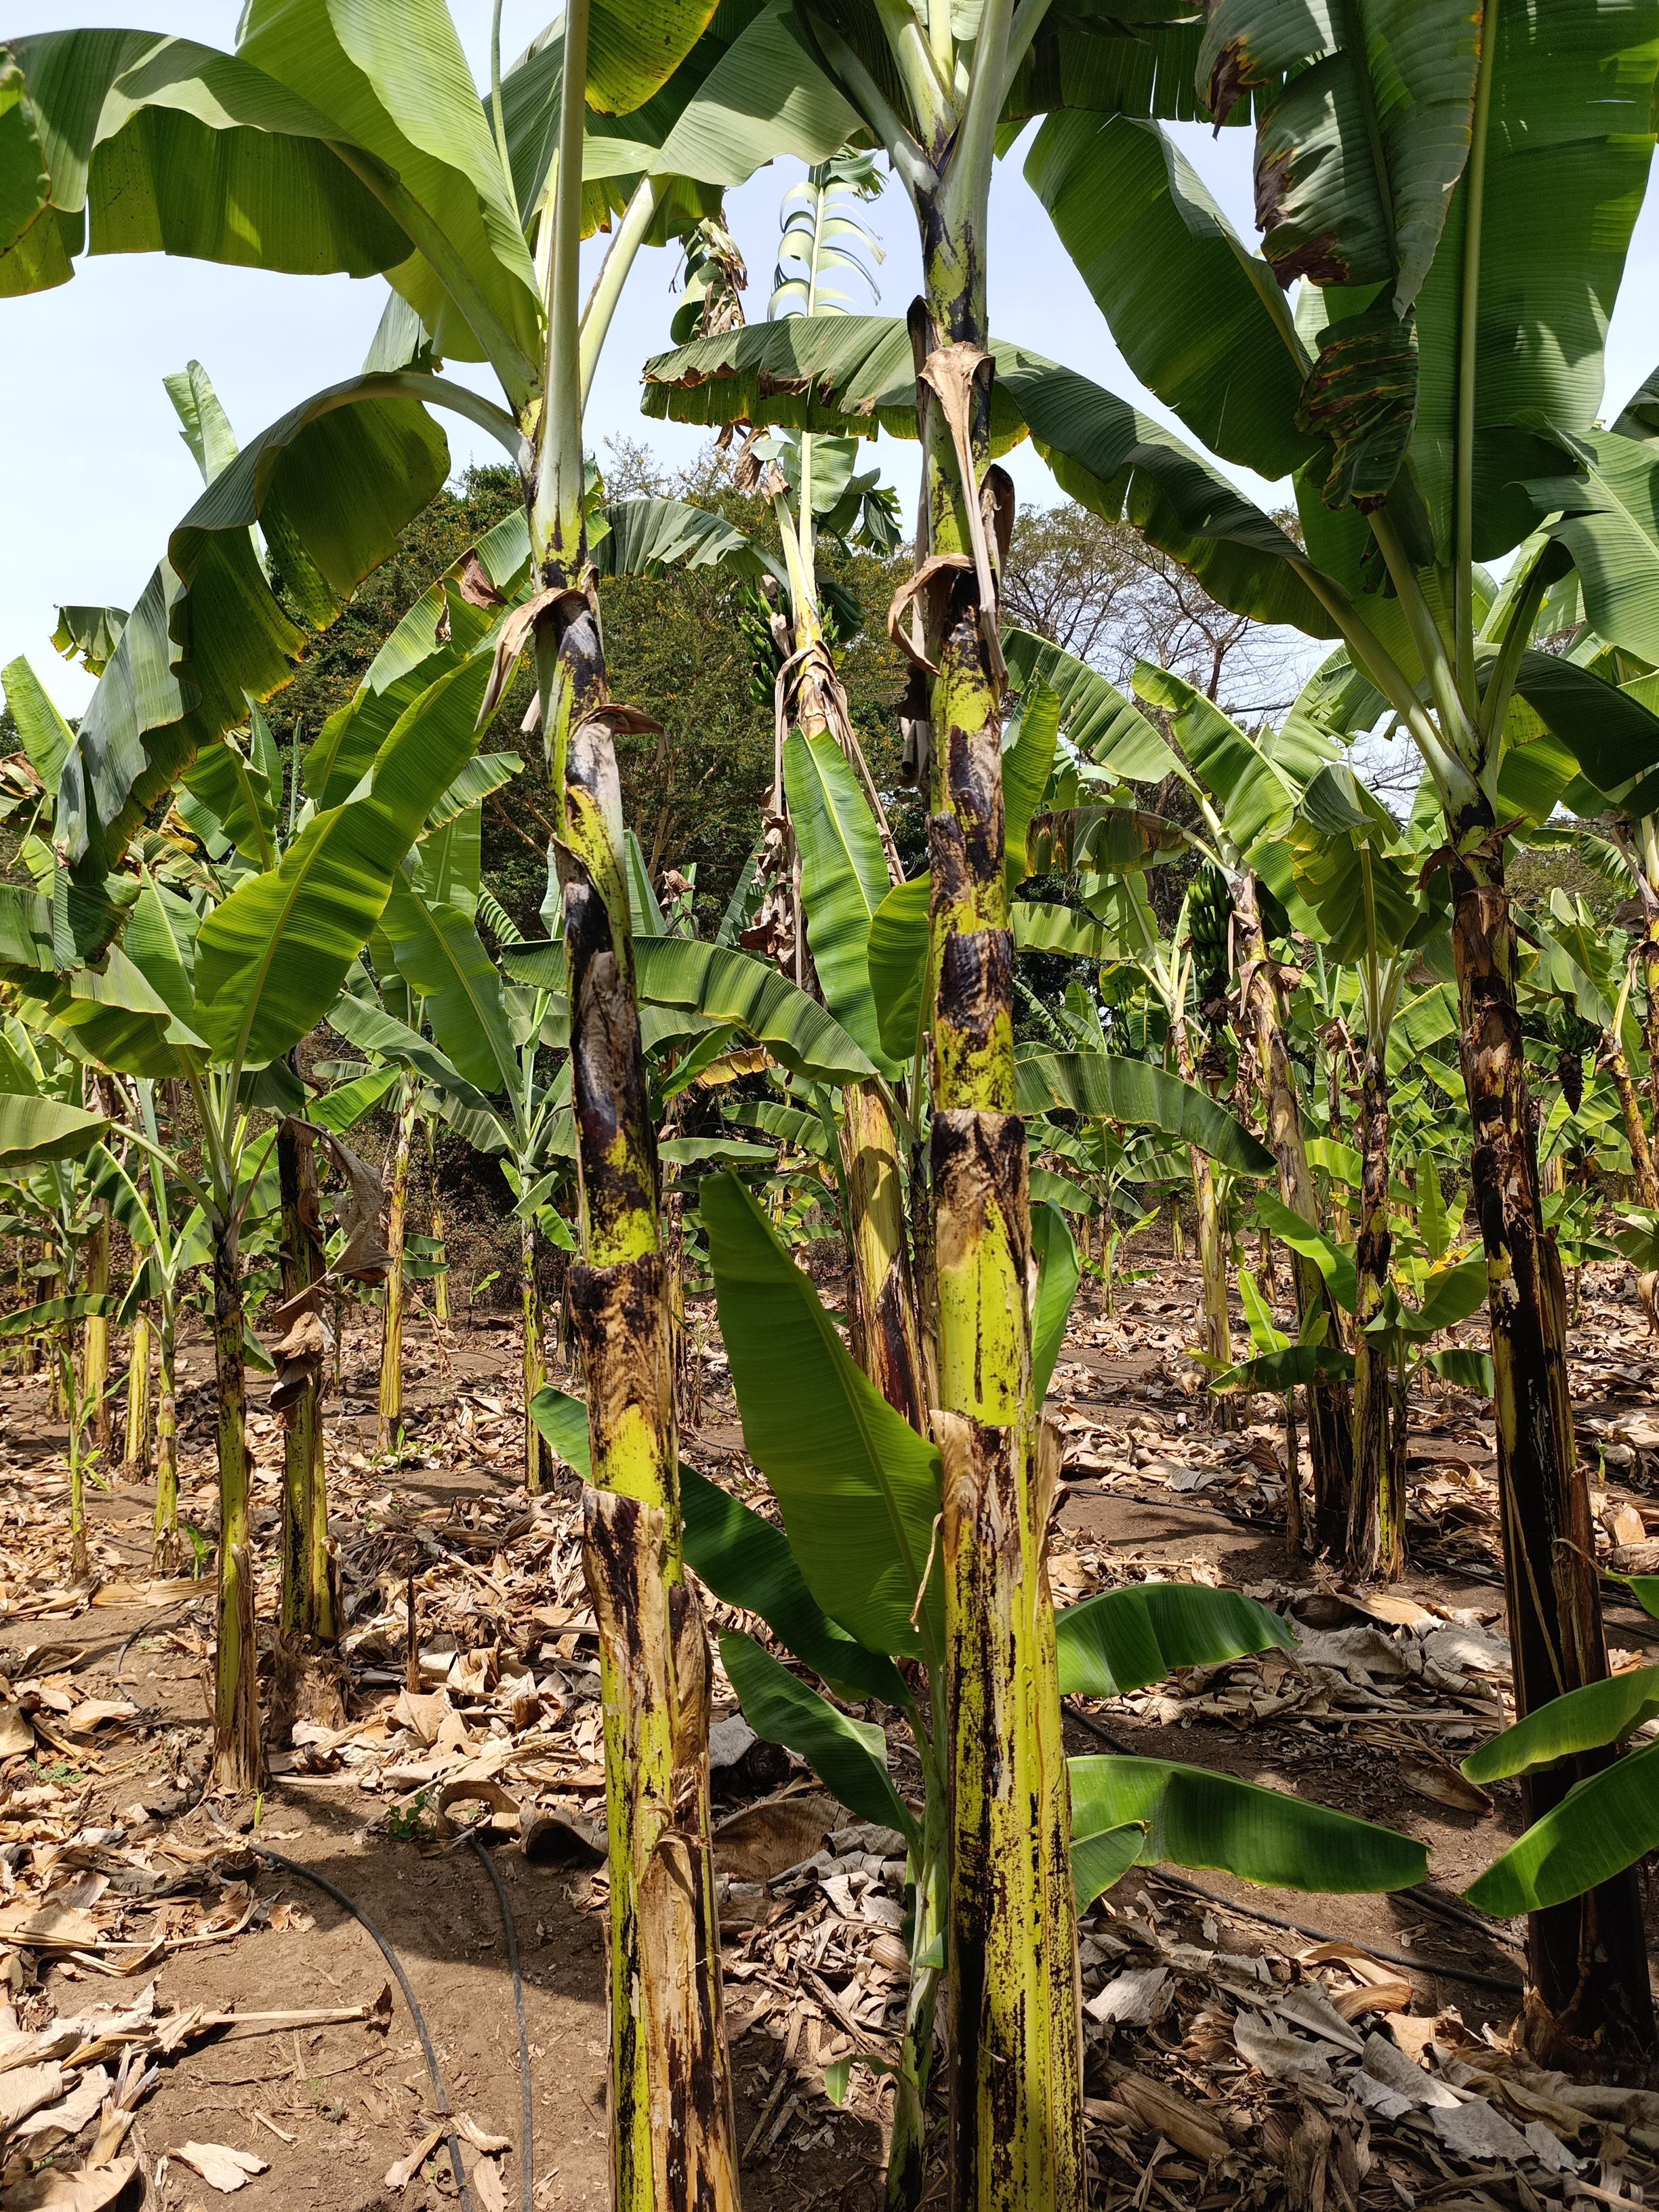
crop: banana
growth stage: vegetative
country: Tanzania
